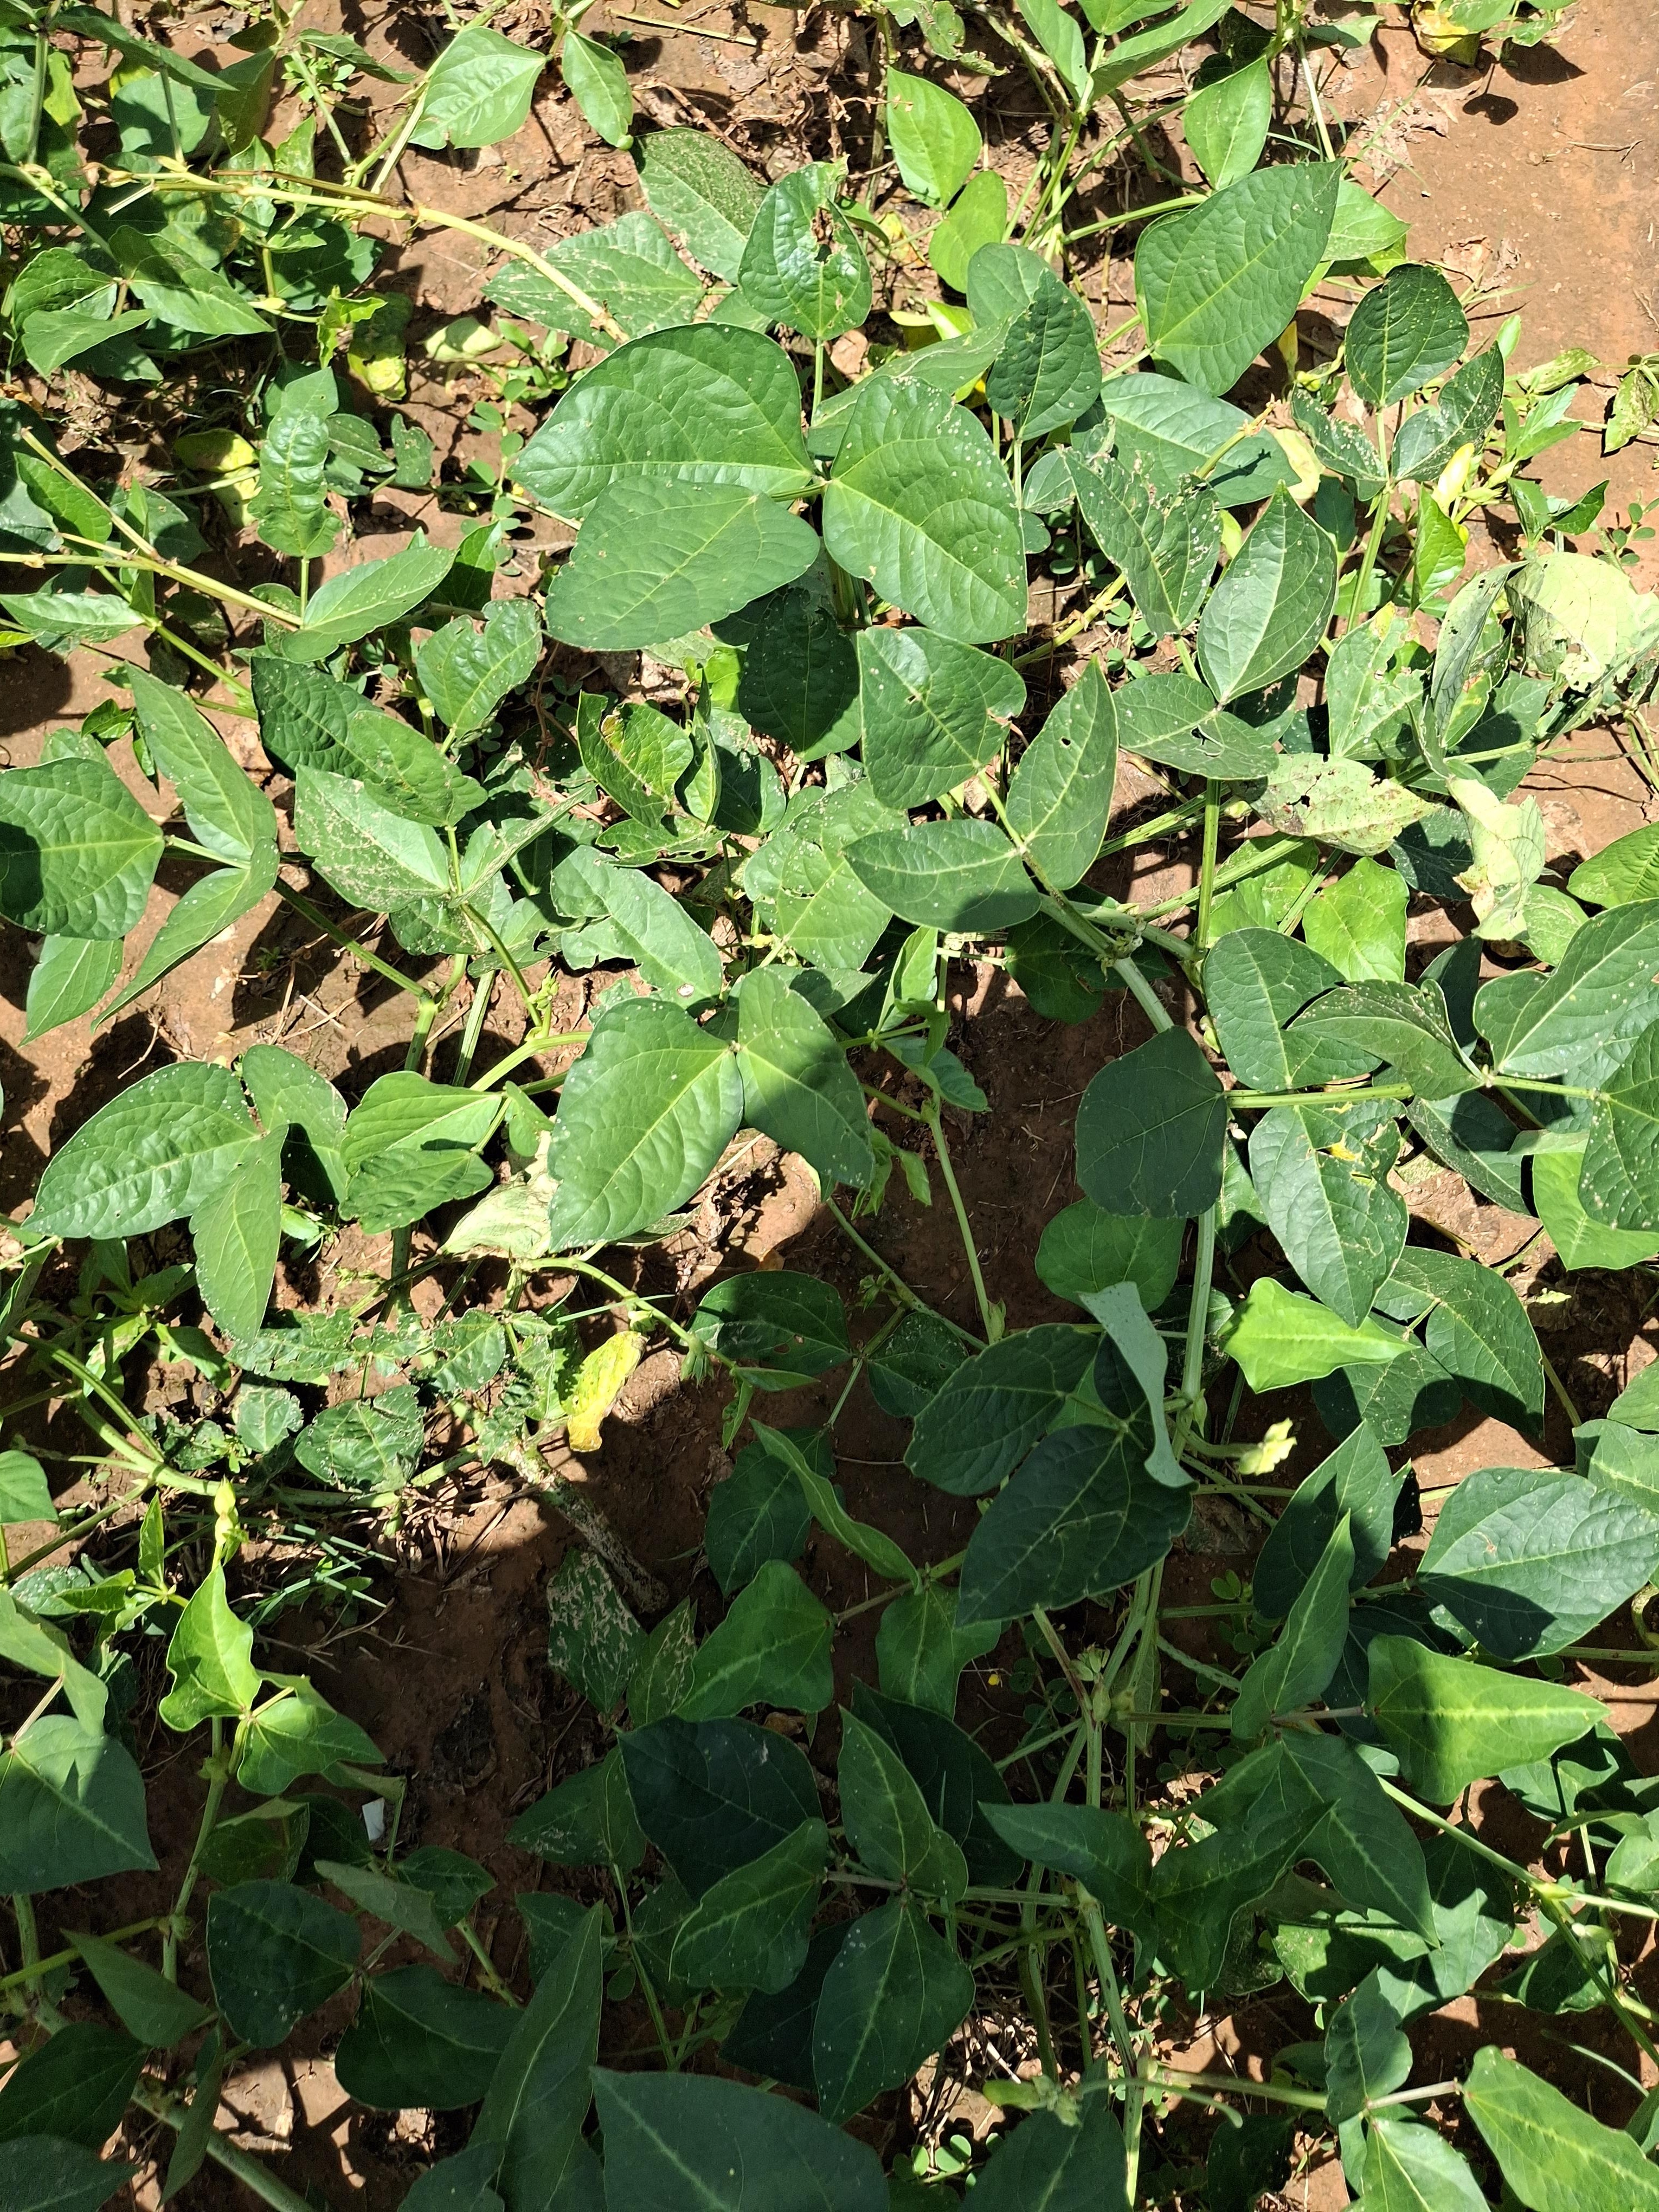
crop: cowpea
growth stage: development pod
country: Nigeria
